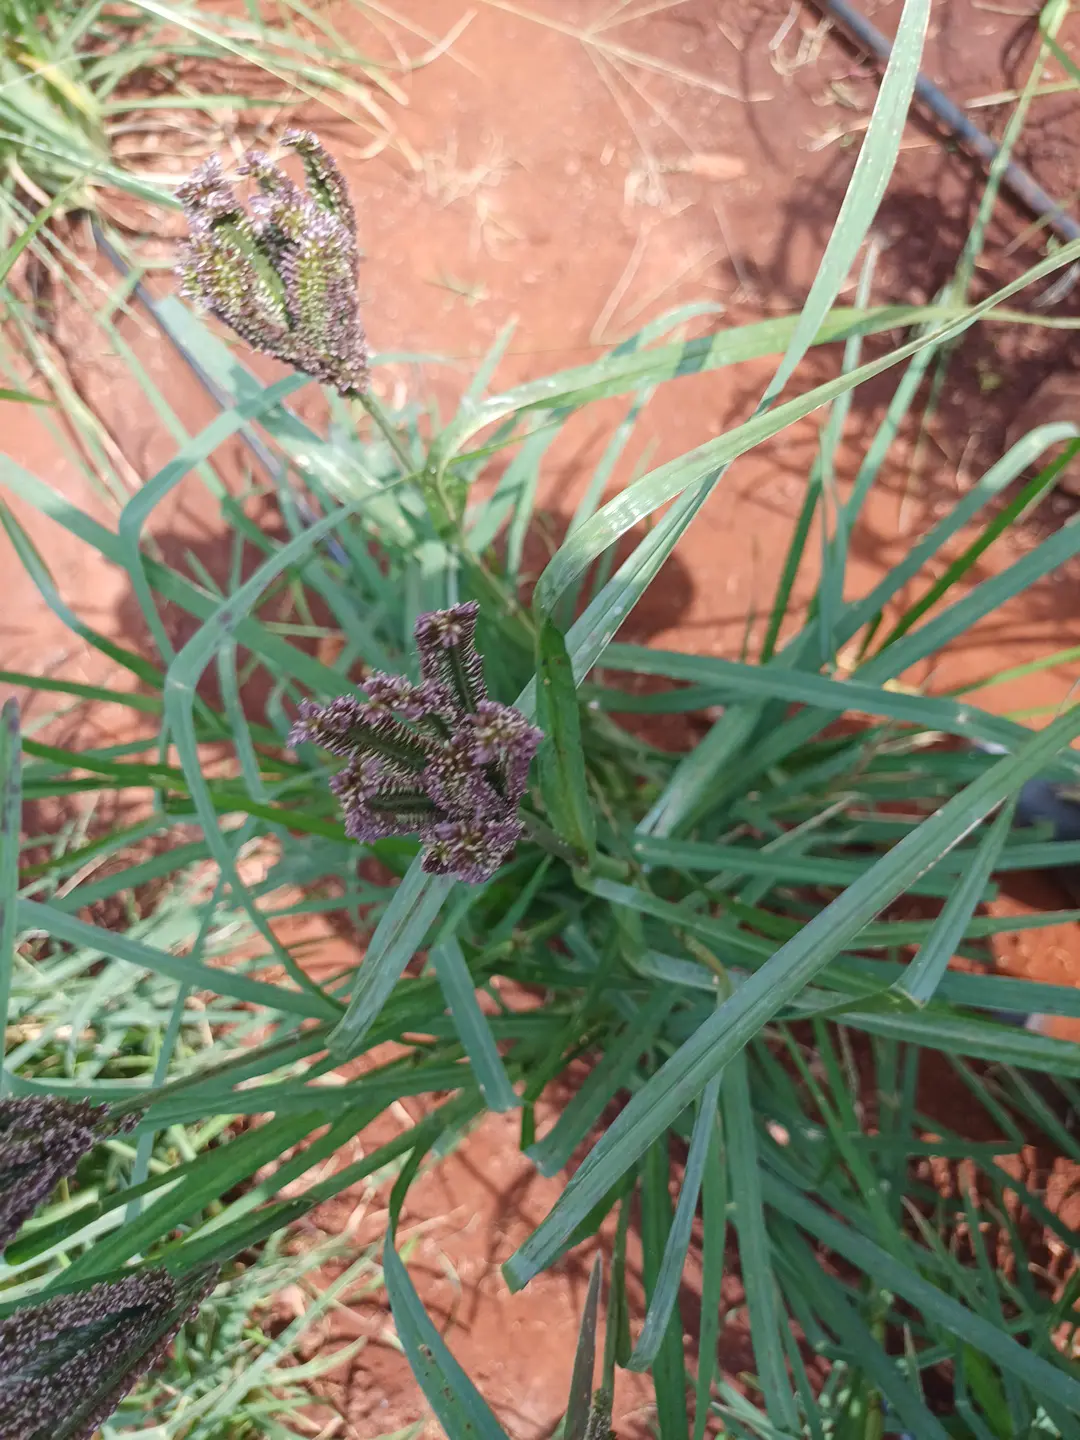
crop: finger millet
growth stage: filling grain
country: Kenya
